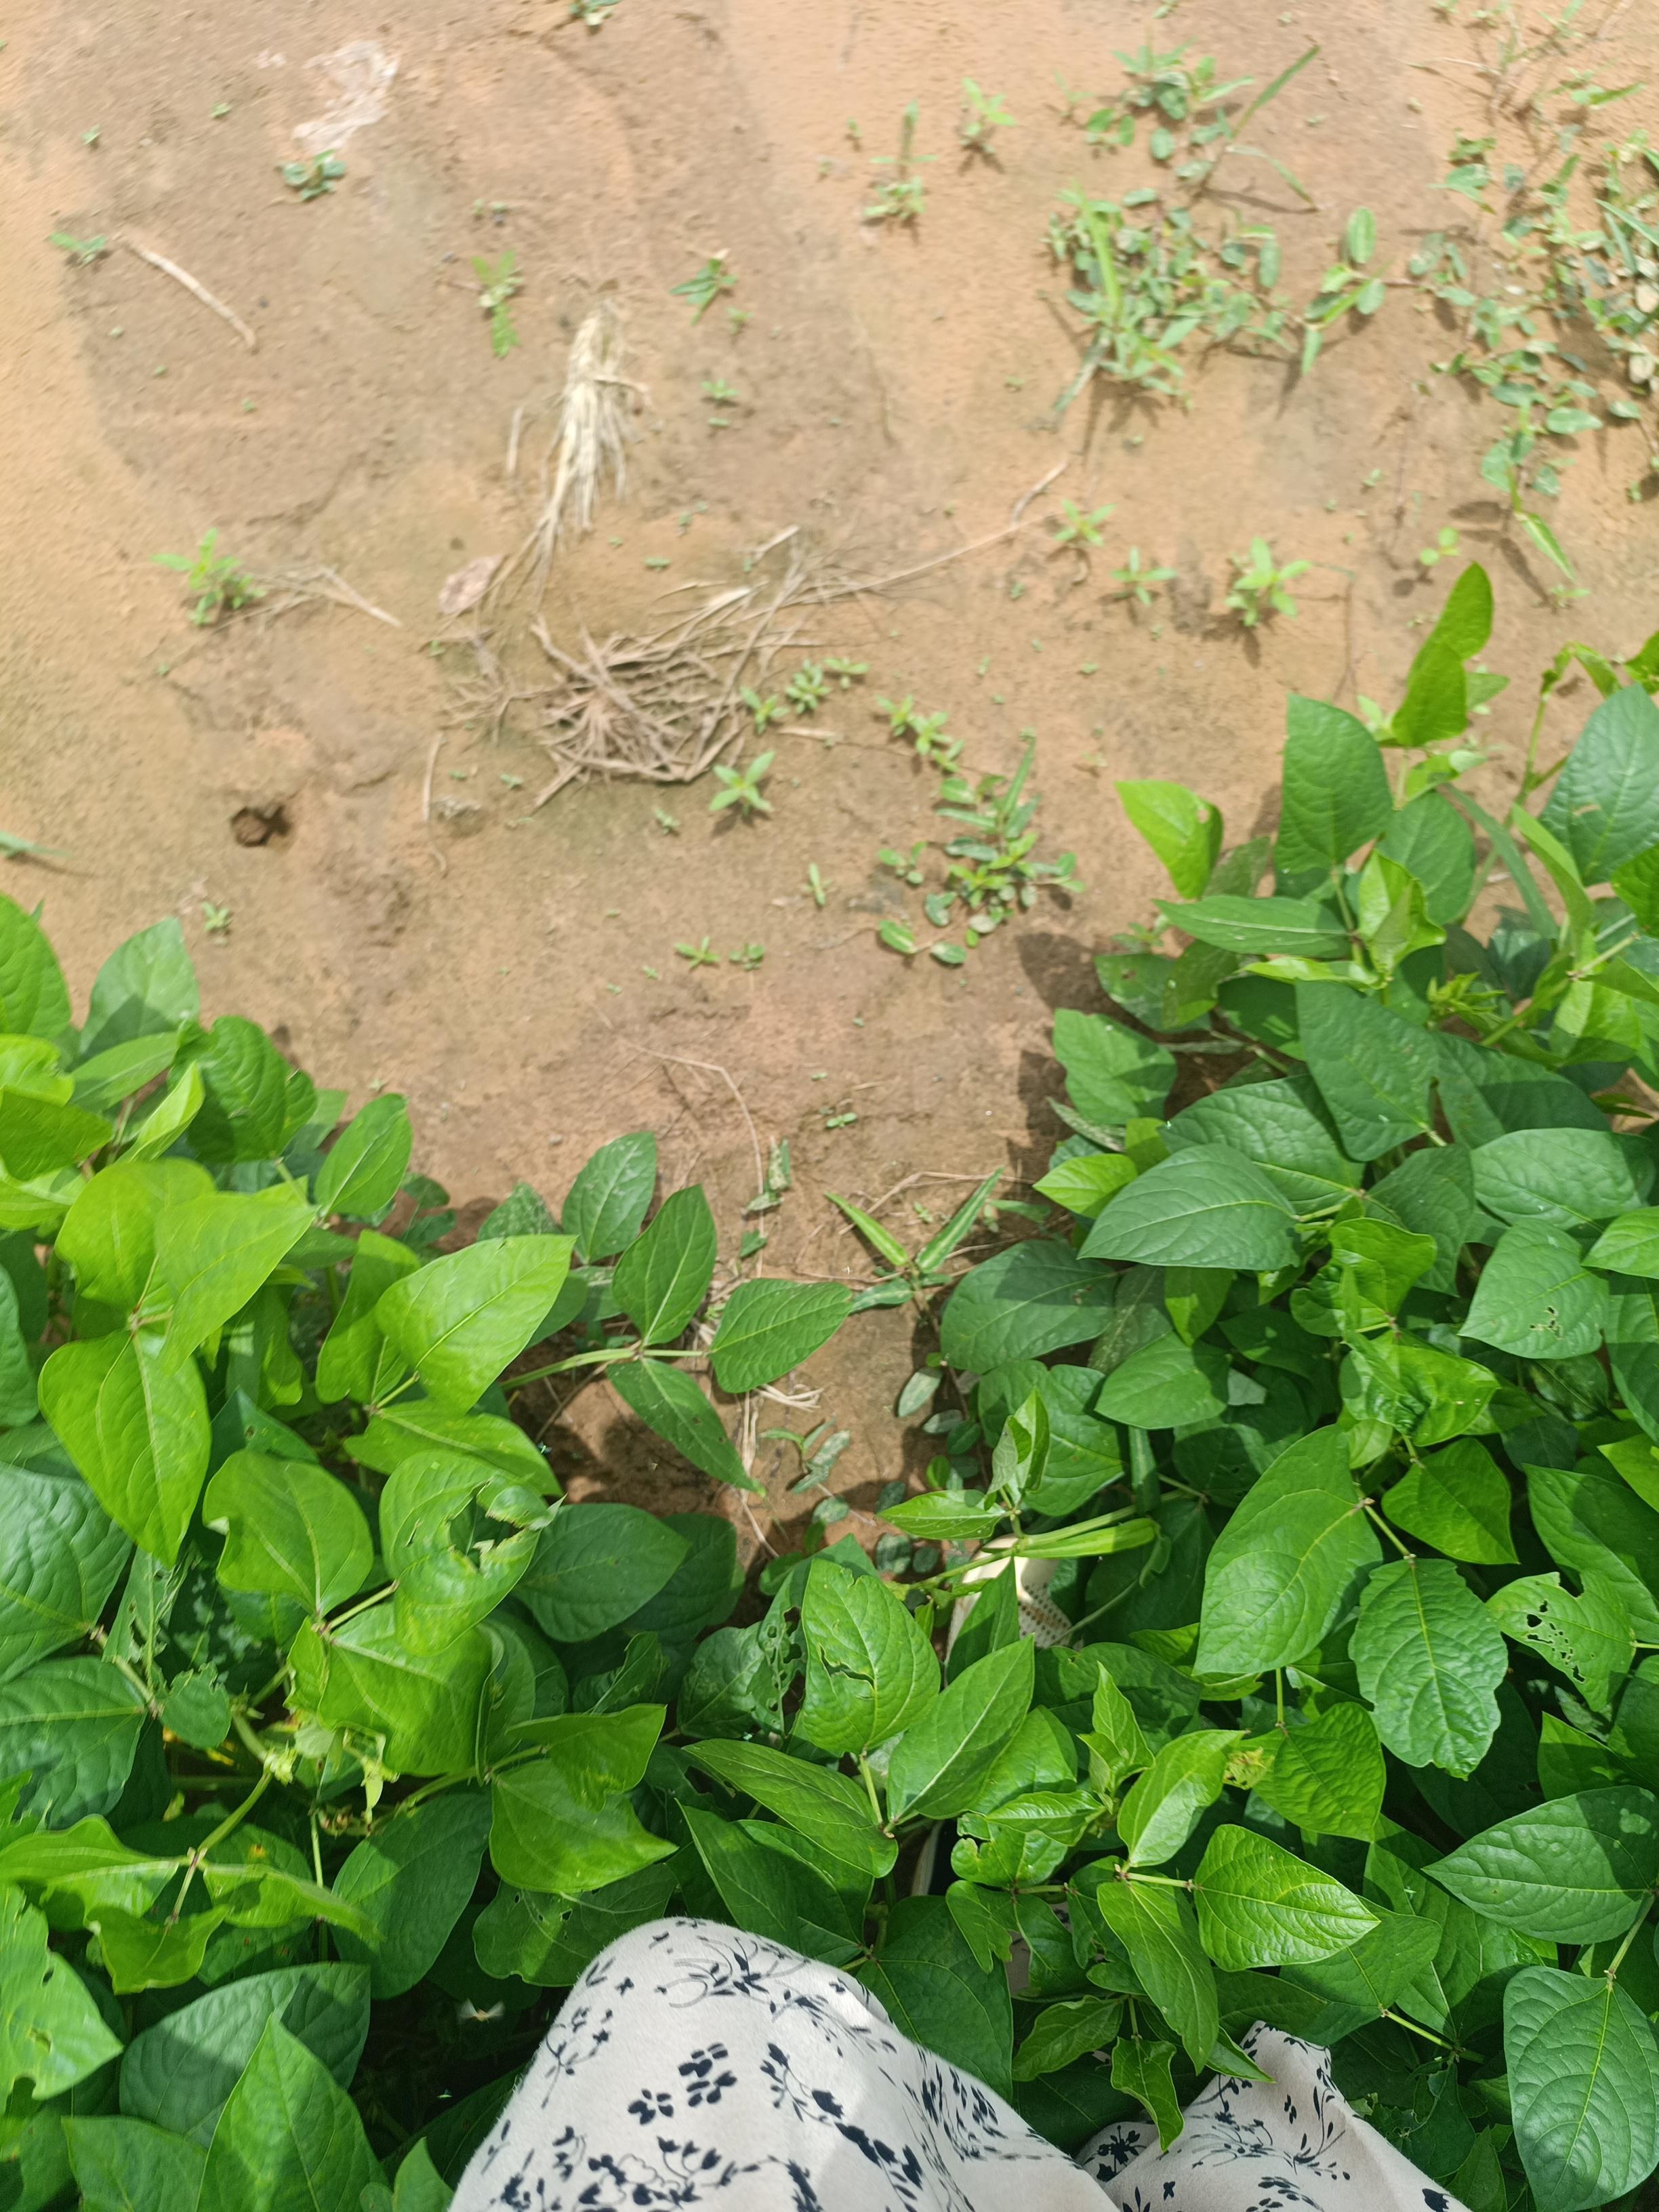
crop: cowpea
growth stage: vegetative
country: Nigeria
